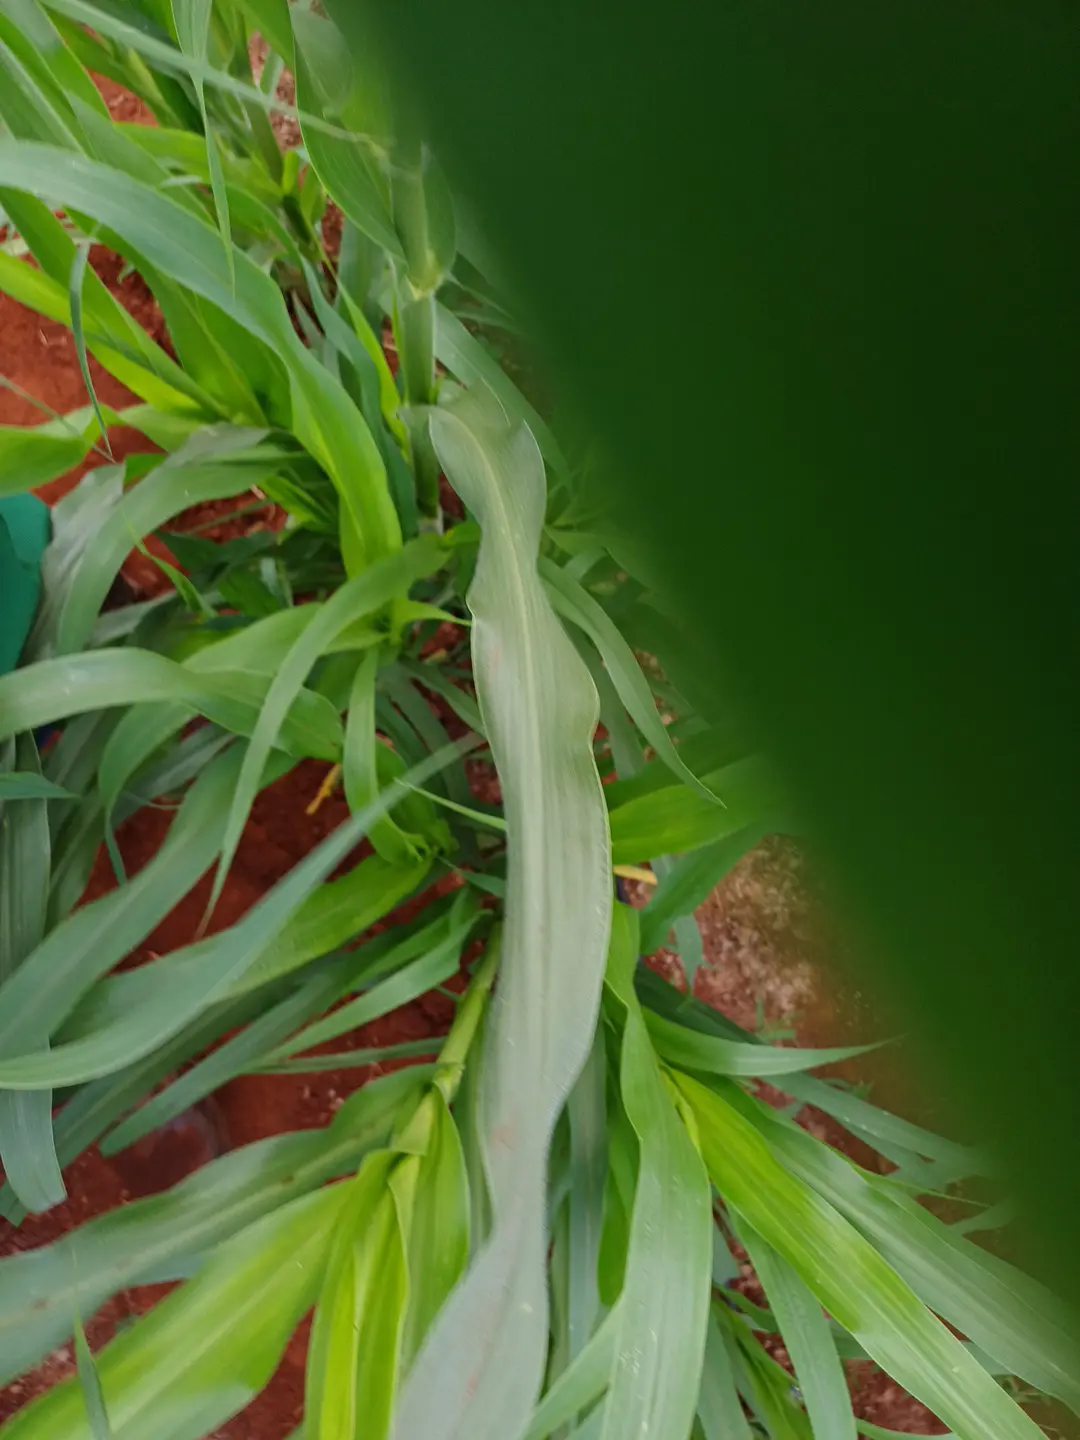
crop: pearl millet
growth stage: flowering
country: Kenya
